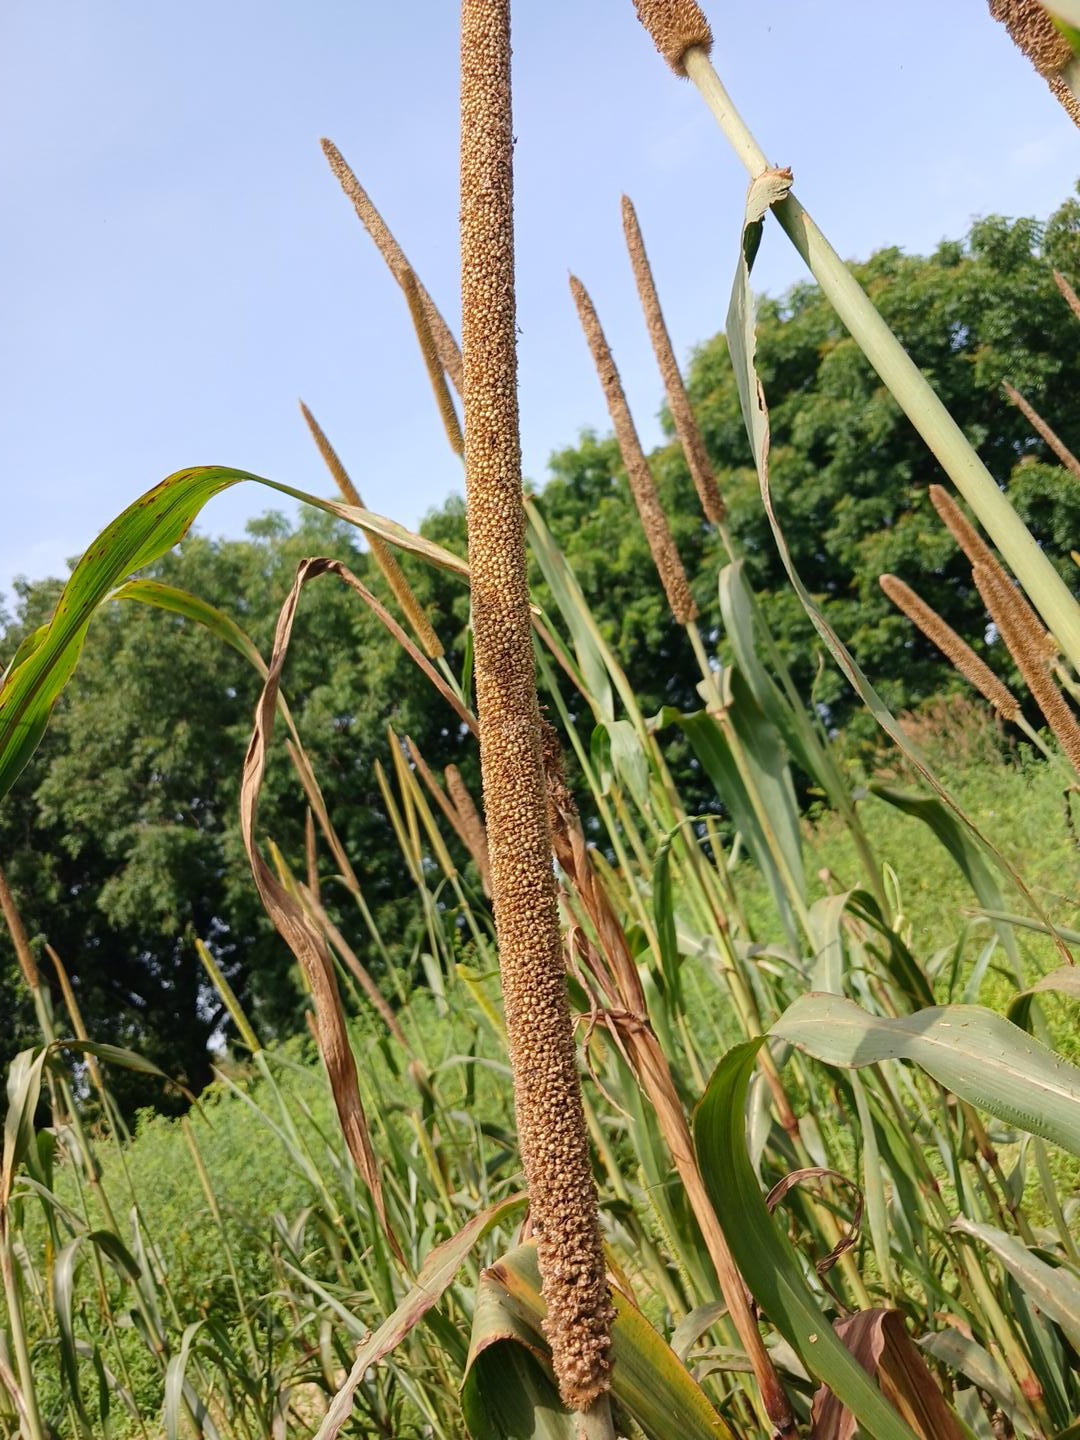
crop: pearl millet
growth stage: maturity
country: Senegal
